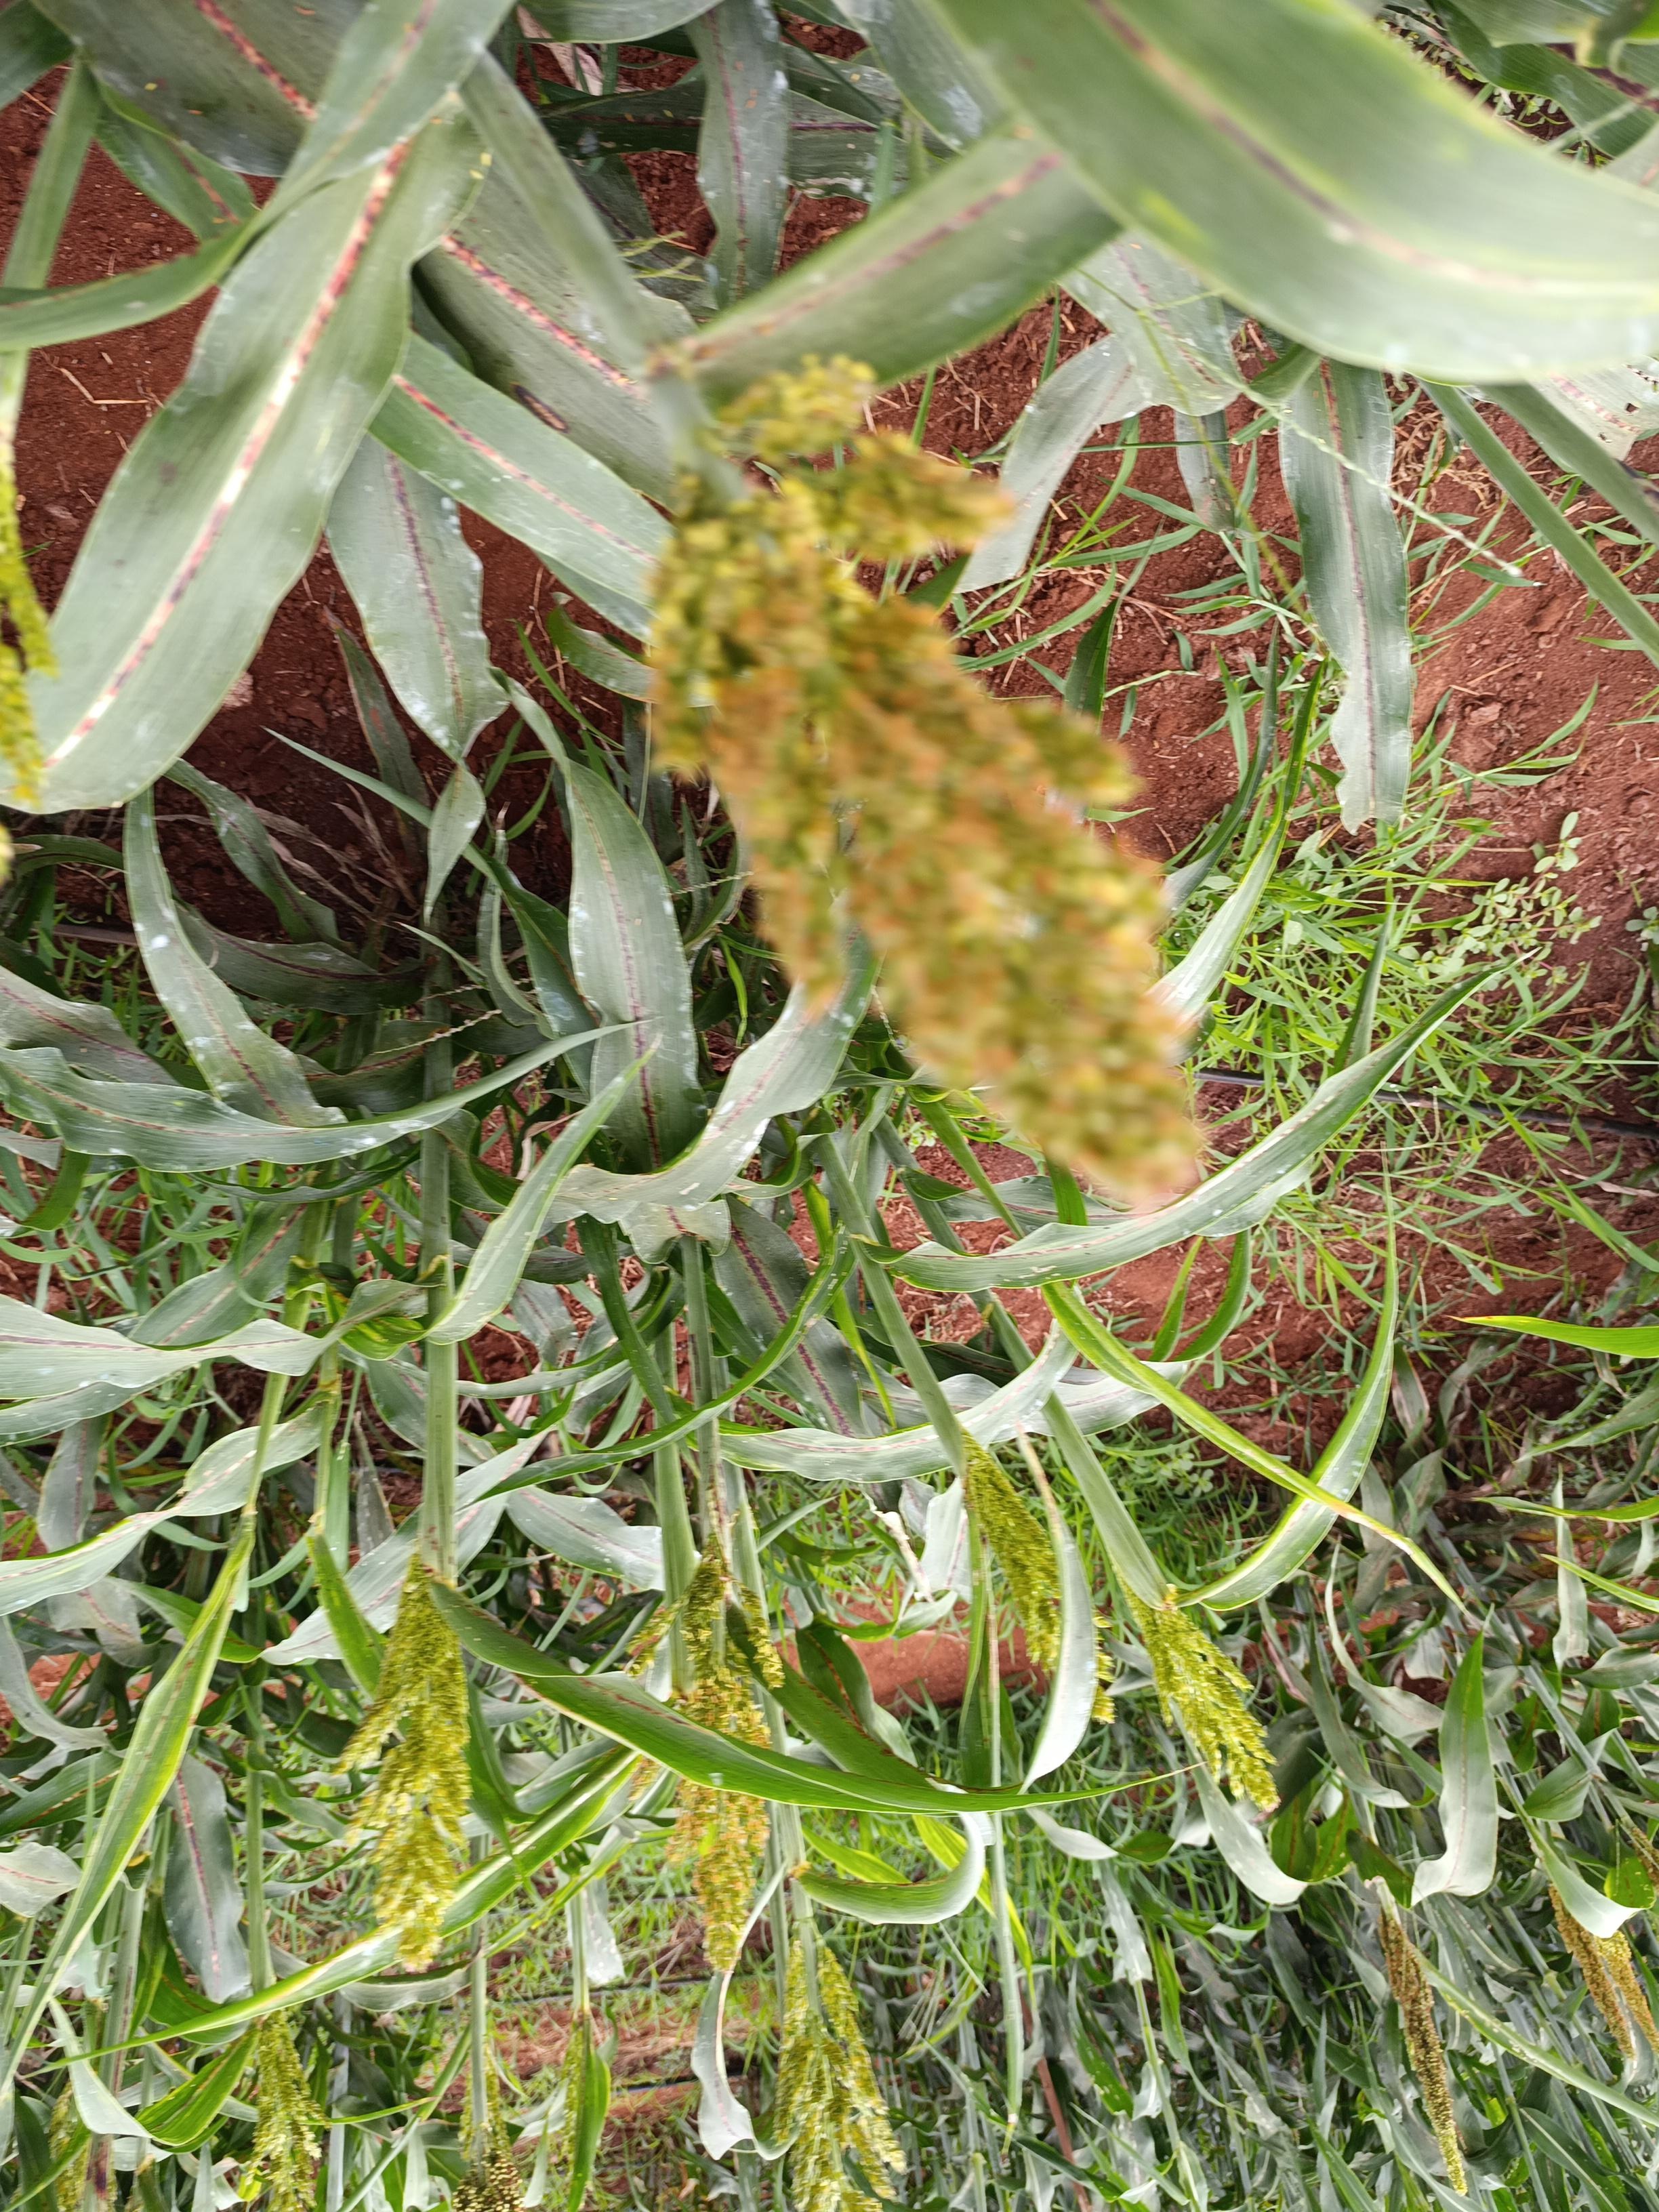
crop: sorghum
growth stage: flowering
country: Kenya
